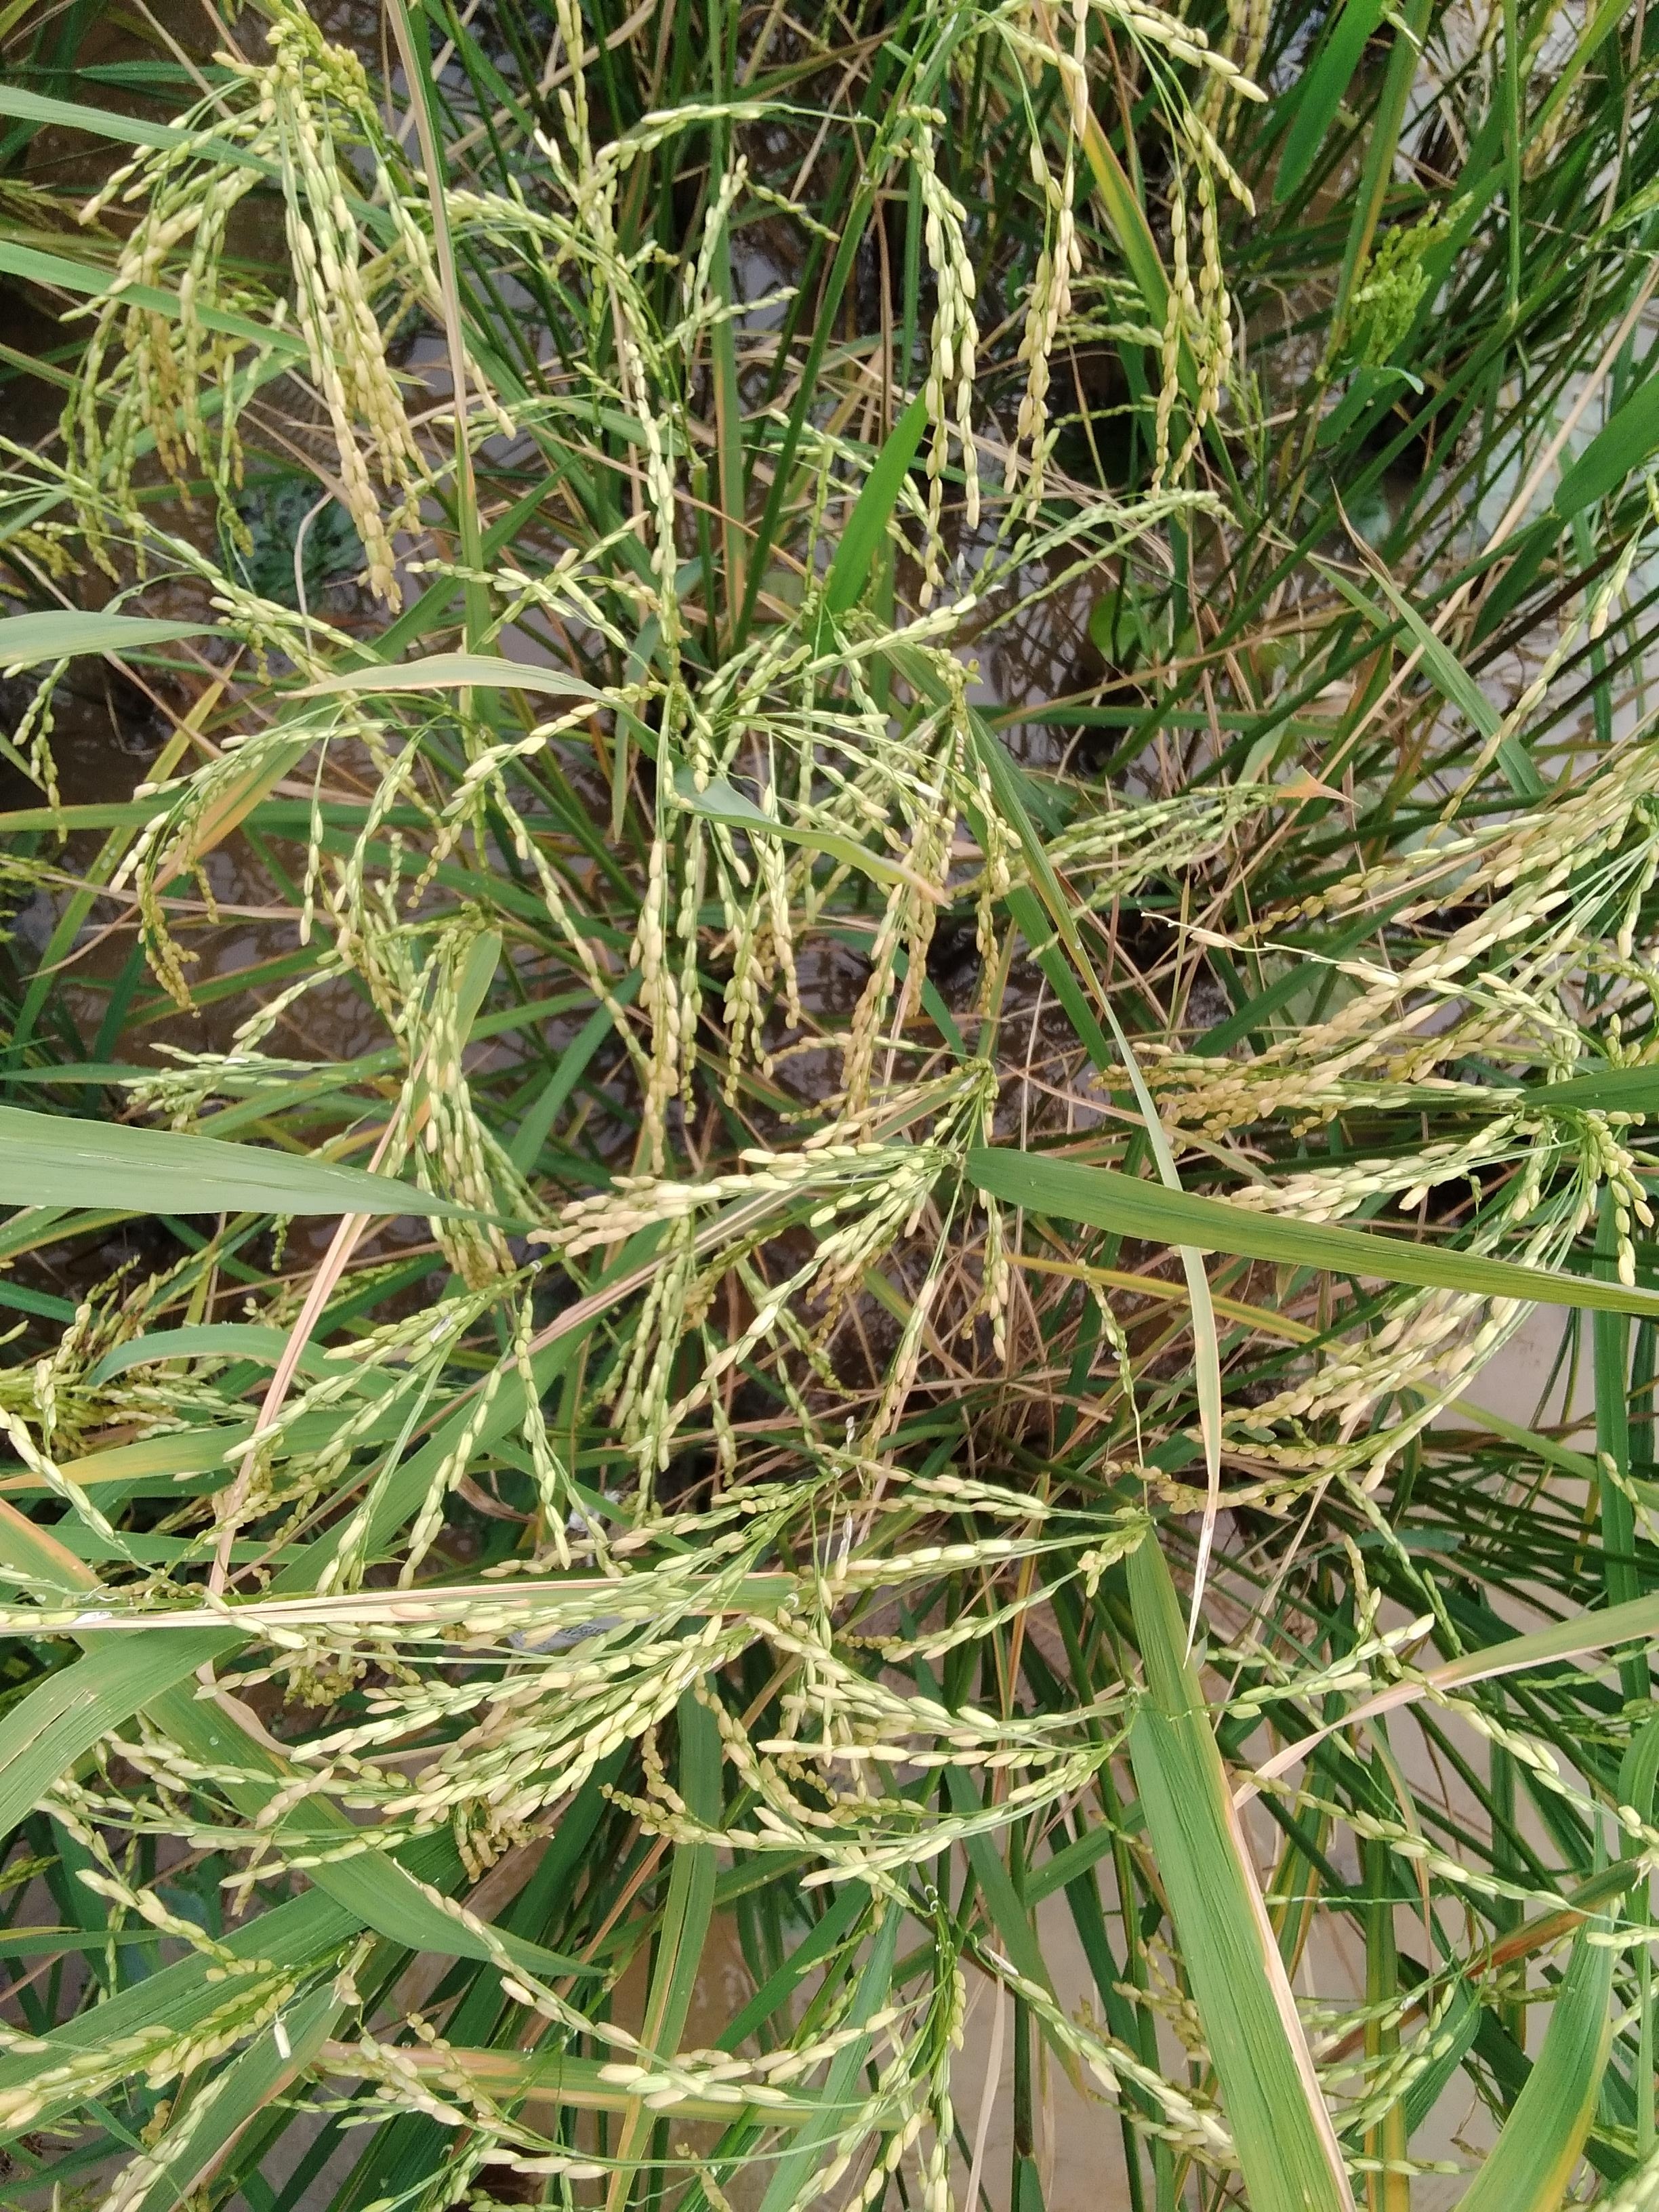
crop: rice
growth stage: ripening
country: Nigeria
